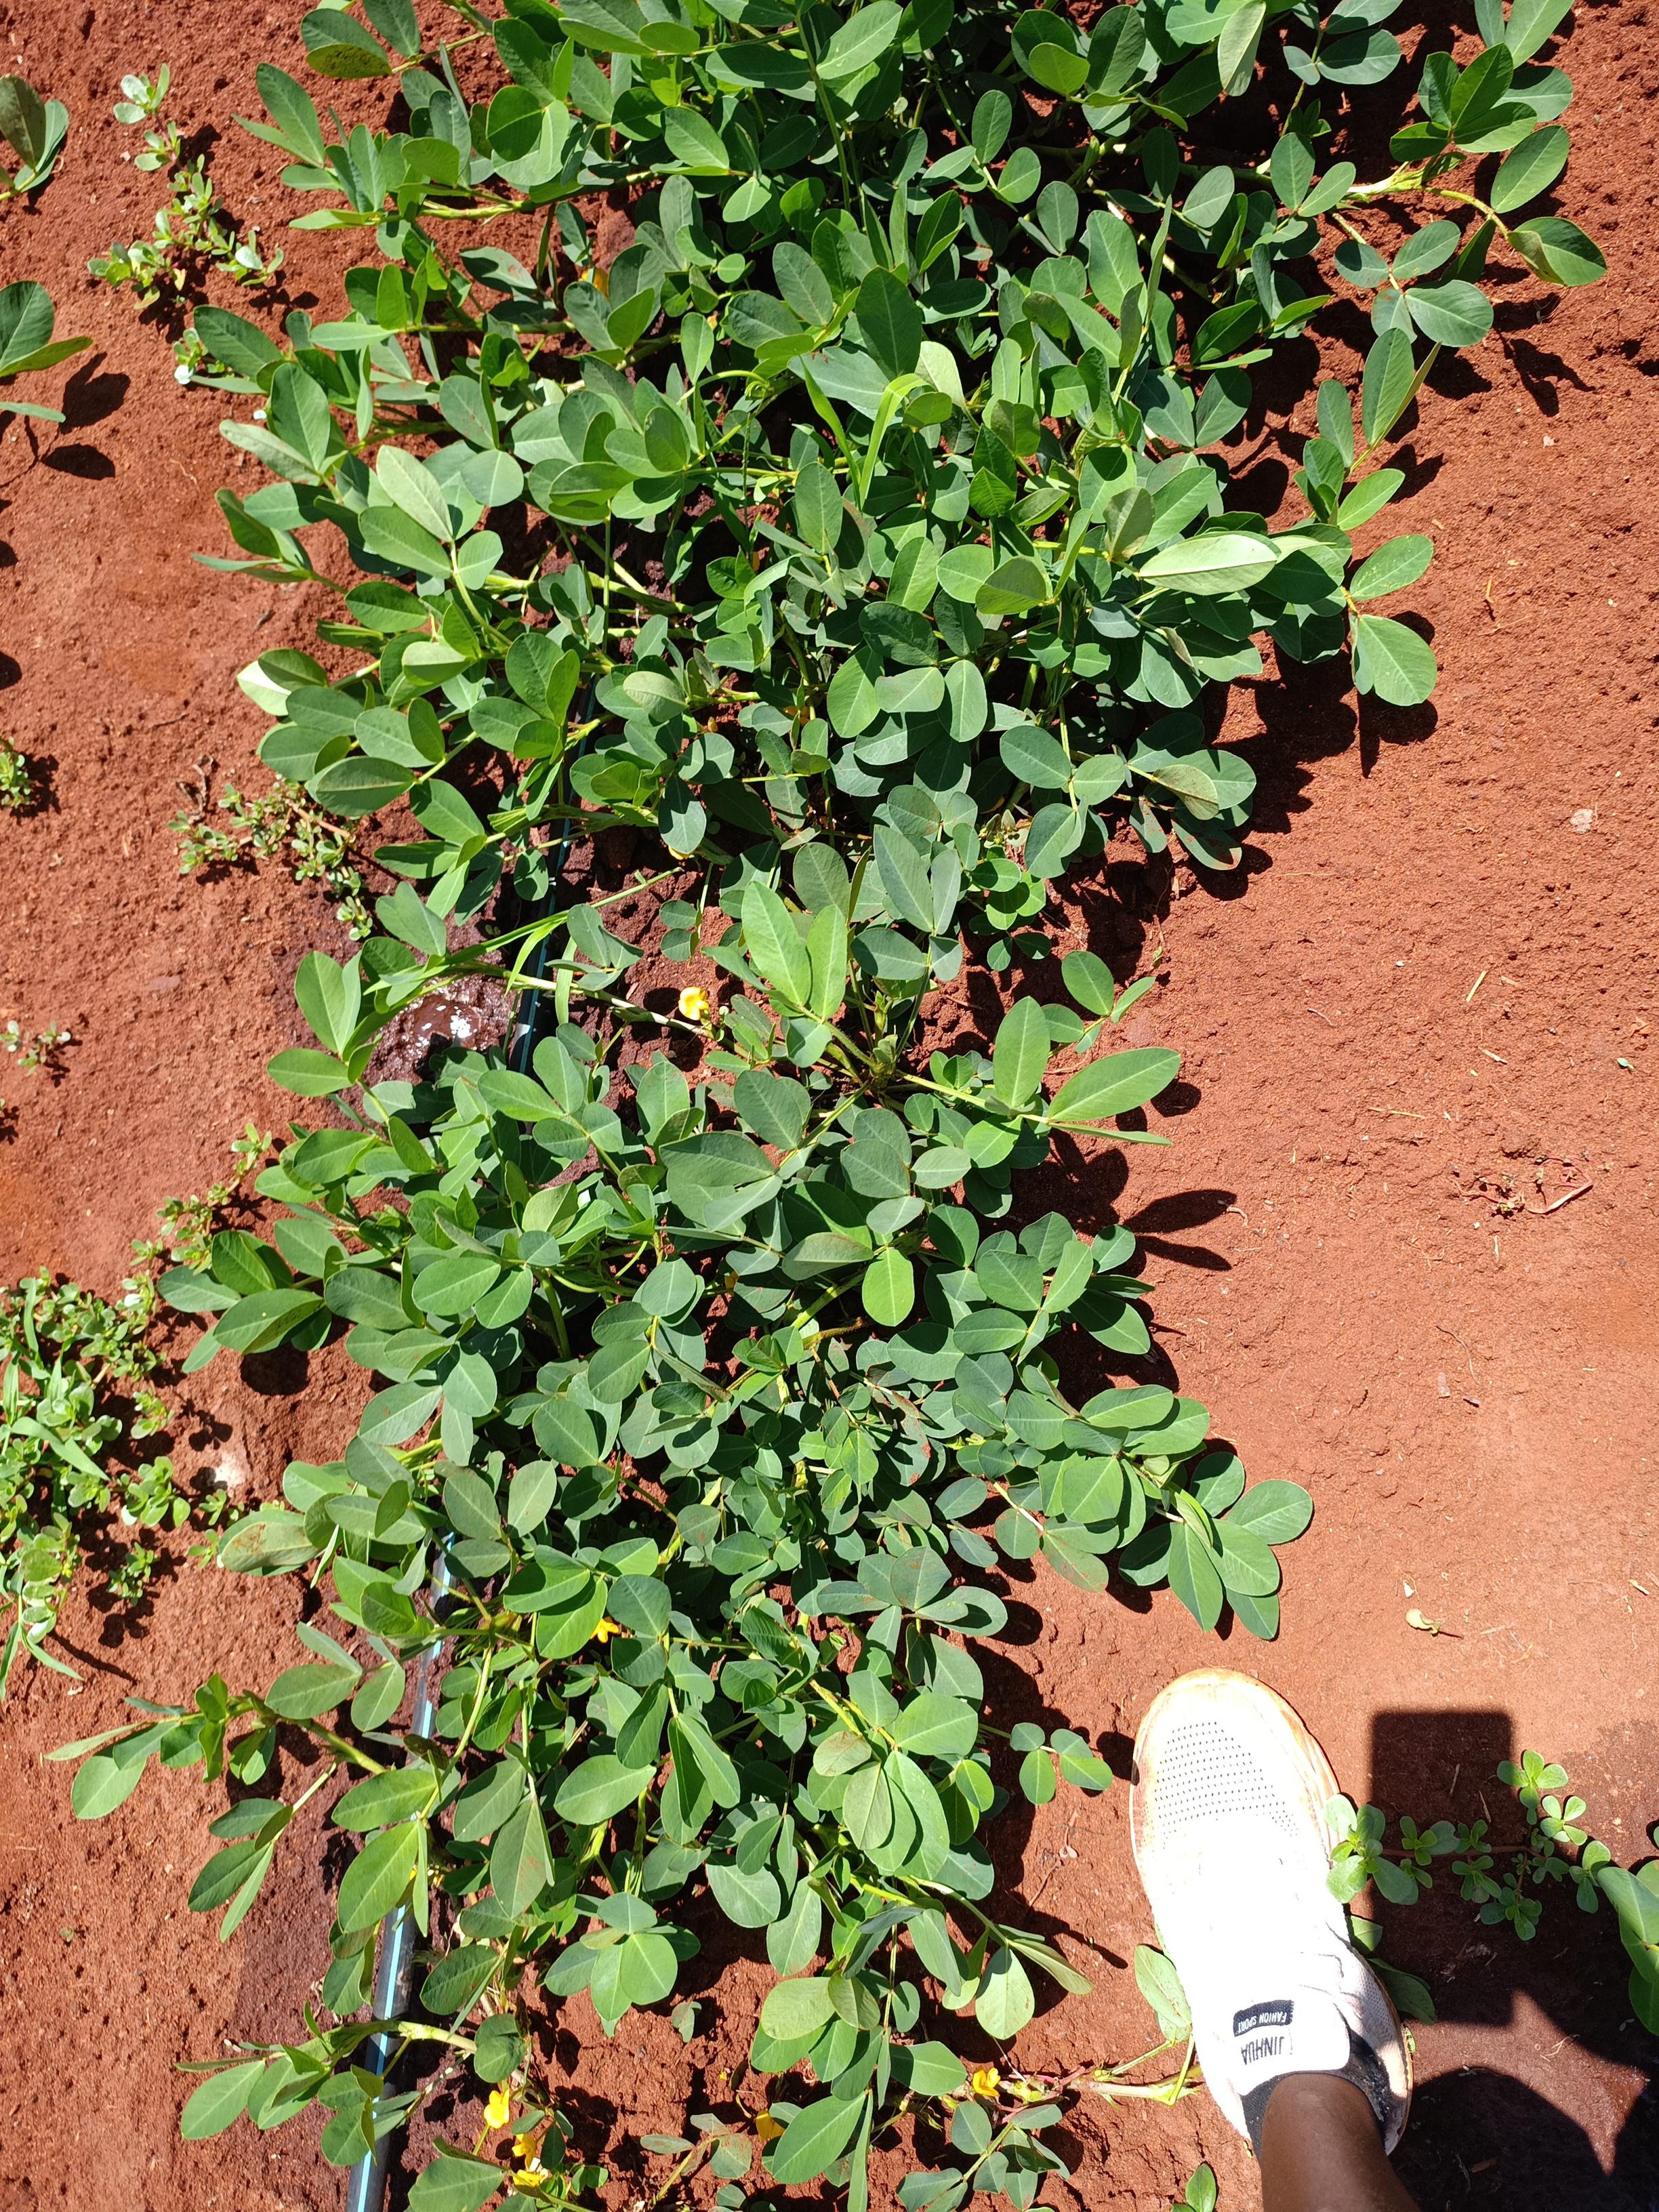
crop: groundnut
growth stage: flowering
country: Kenya
